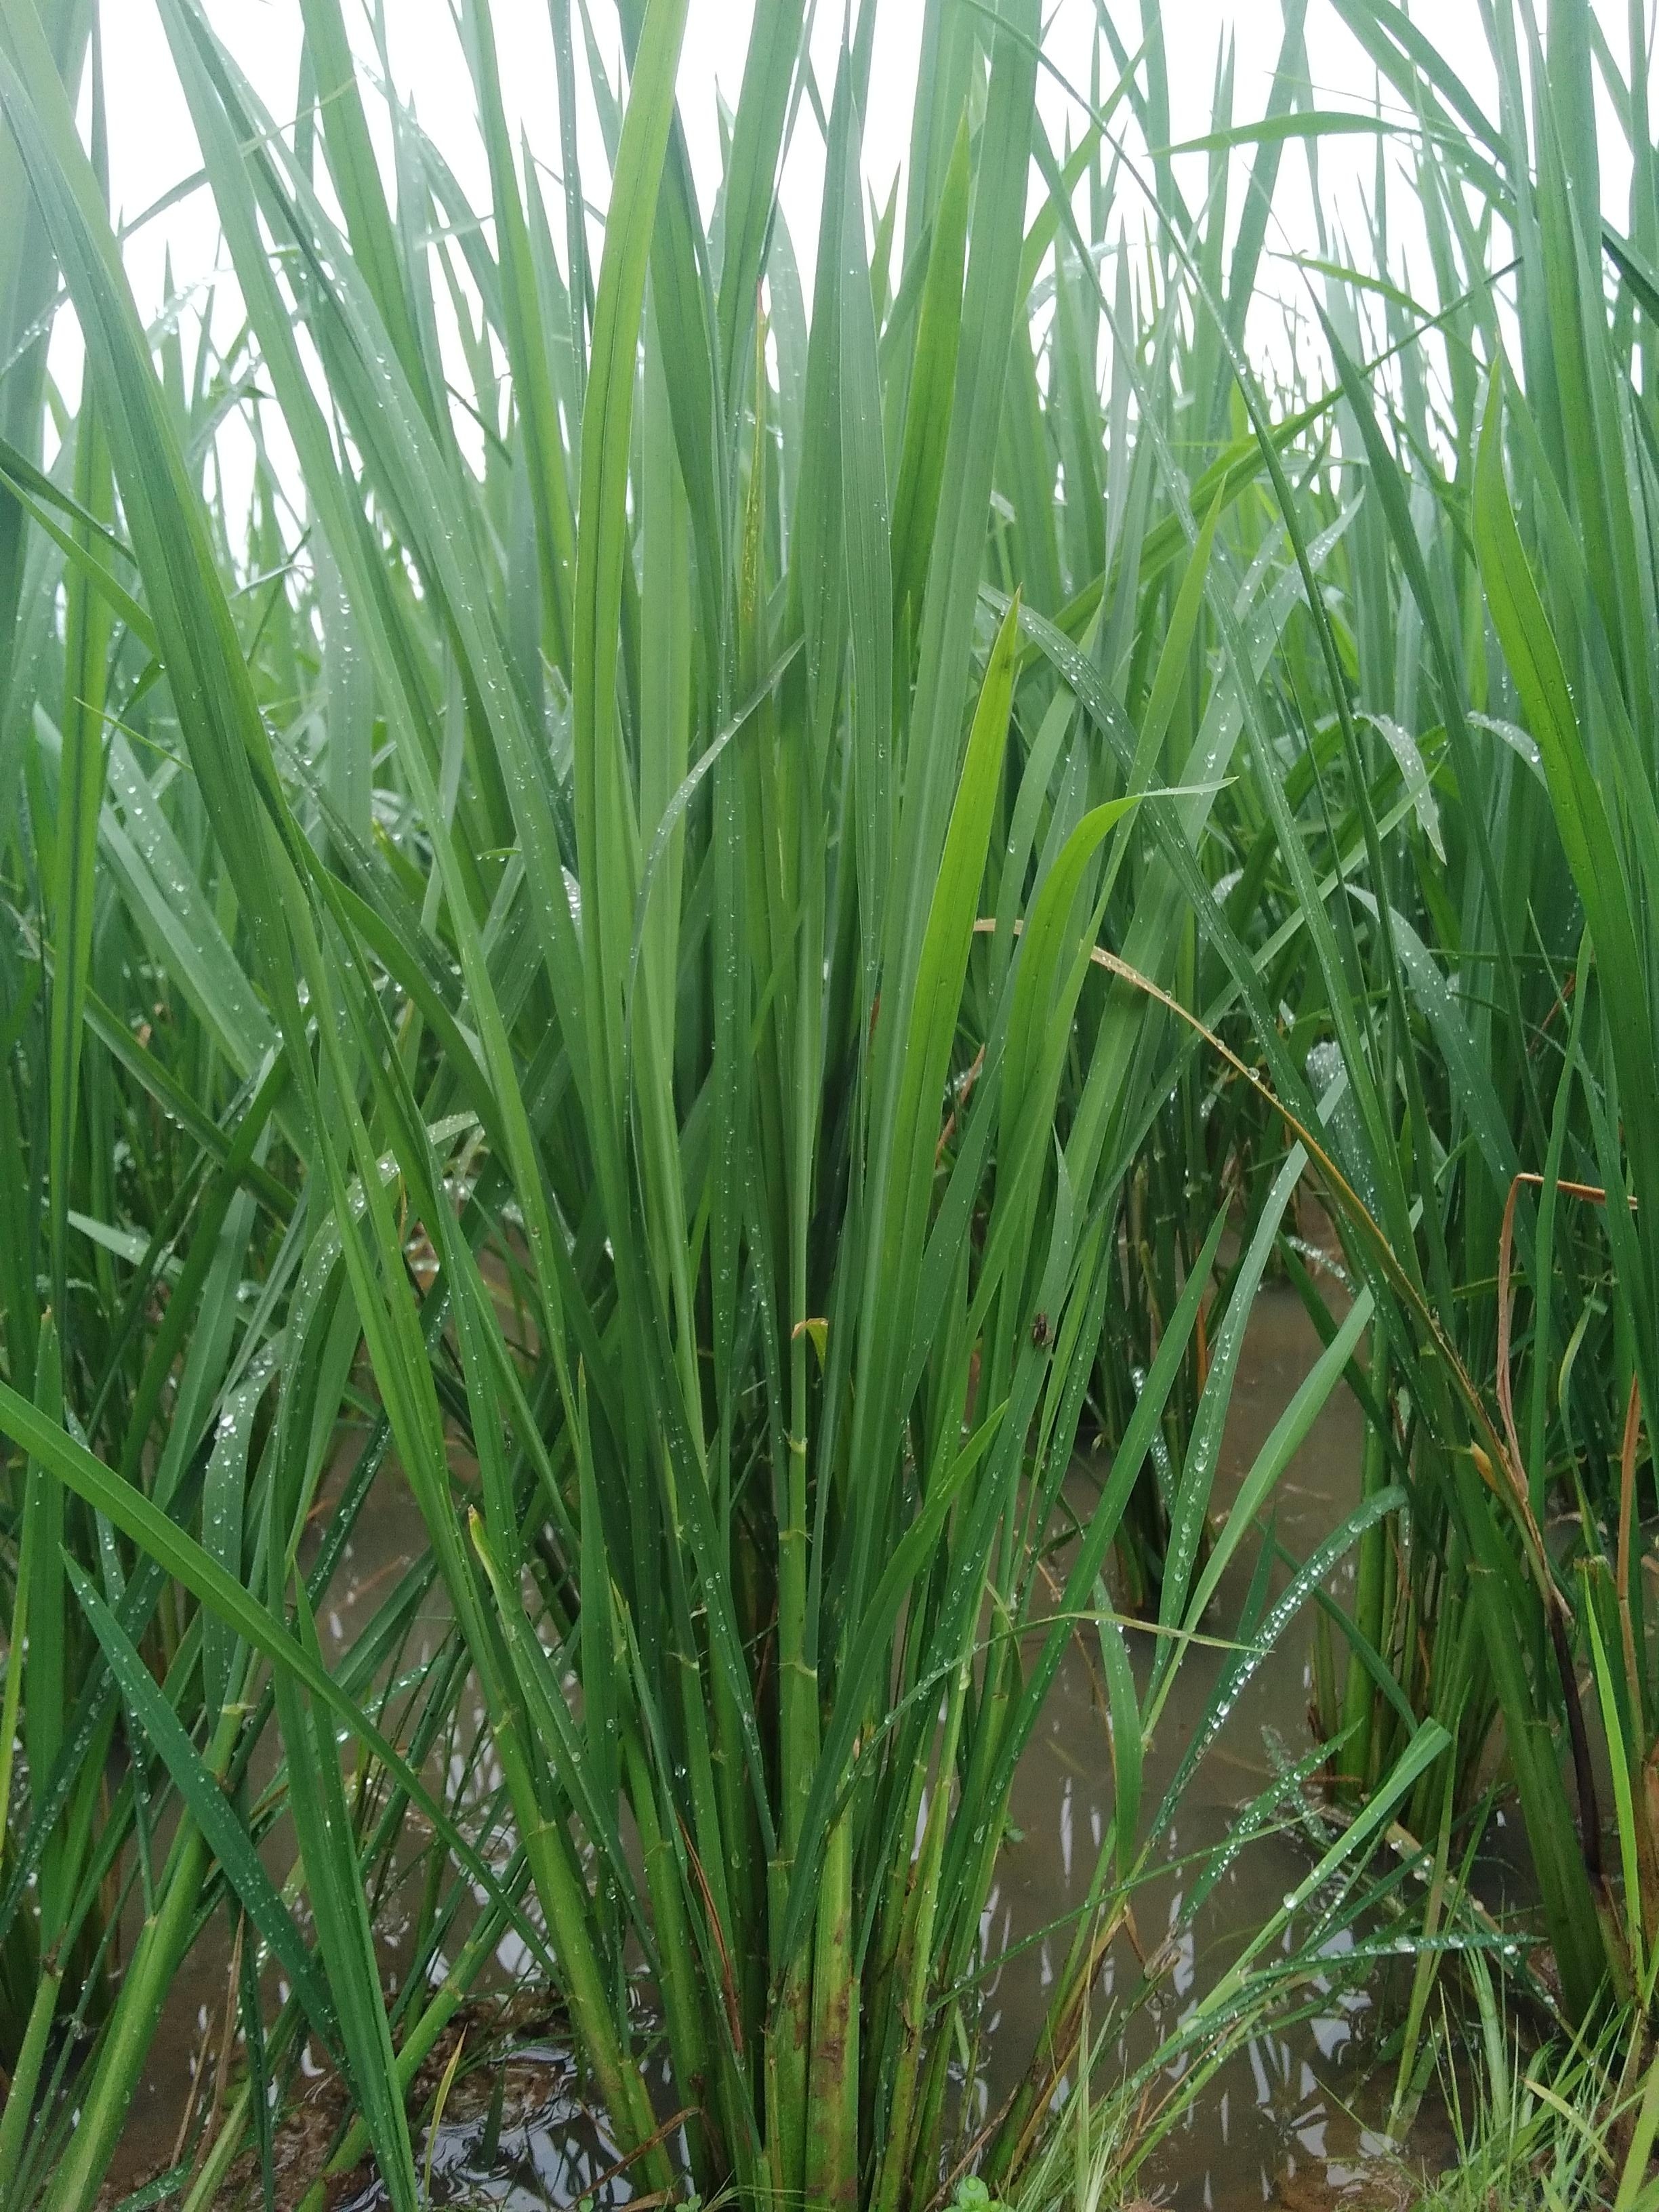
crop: rice
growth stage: vegetative
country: Nigeria
